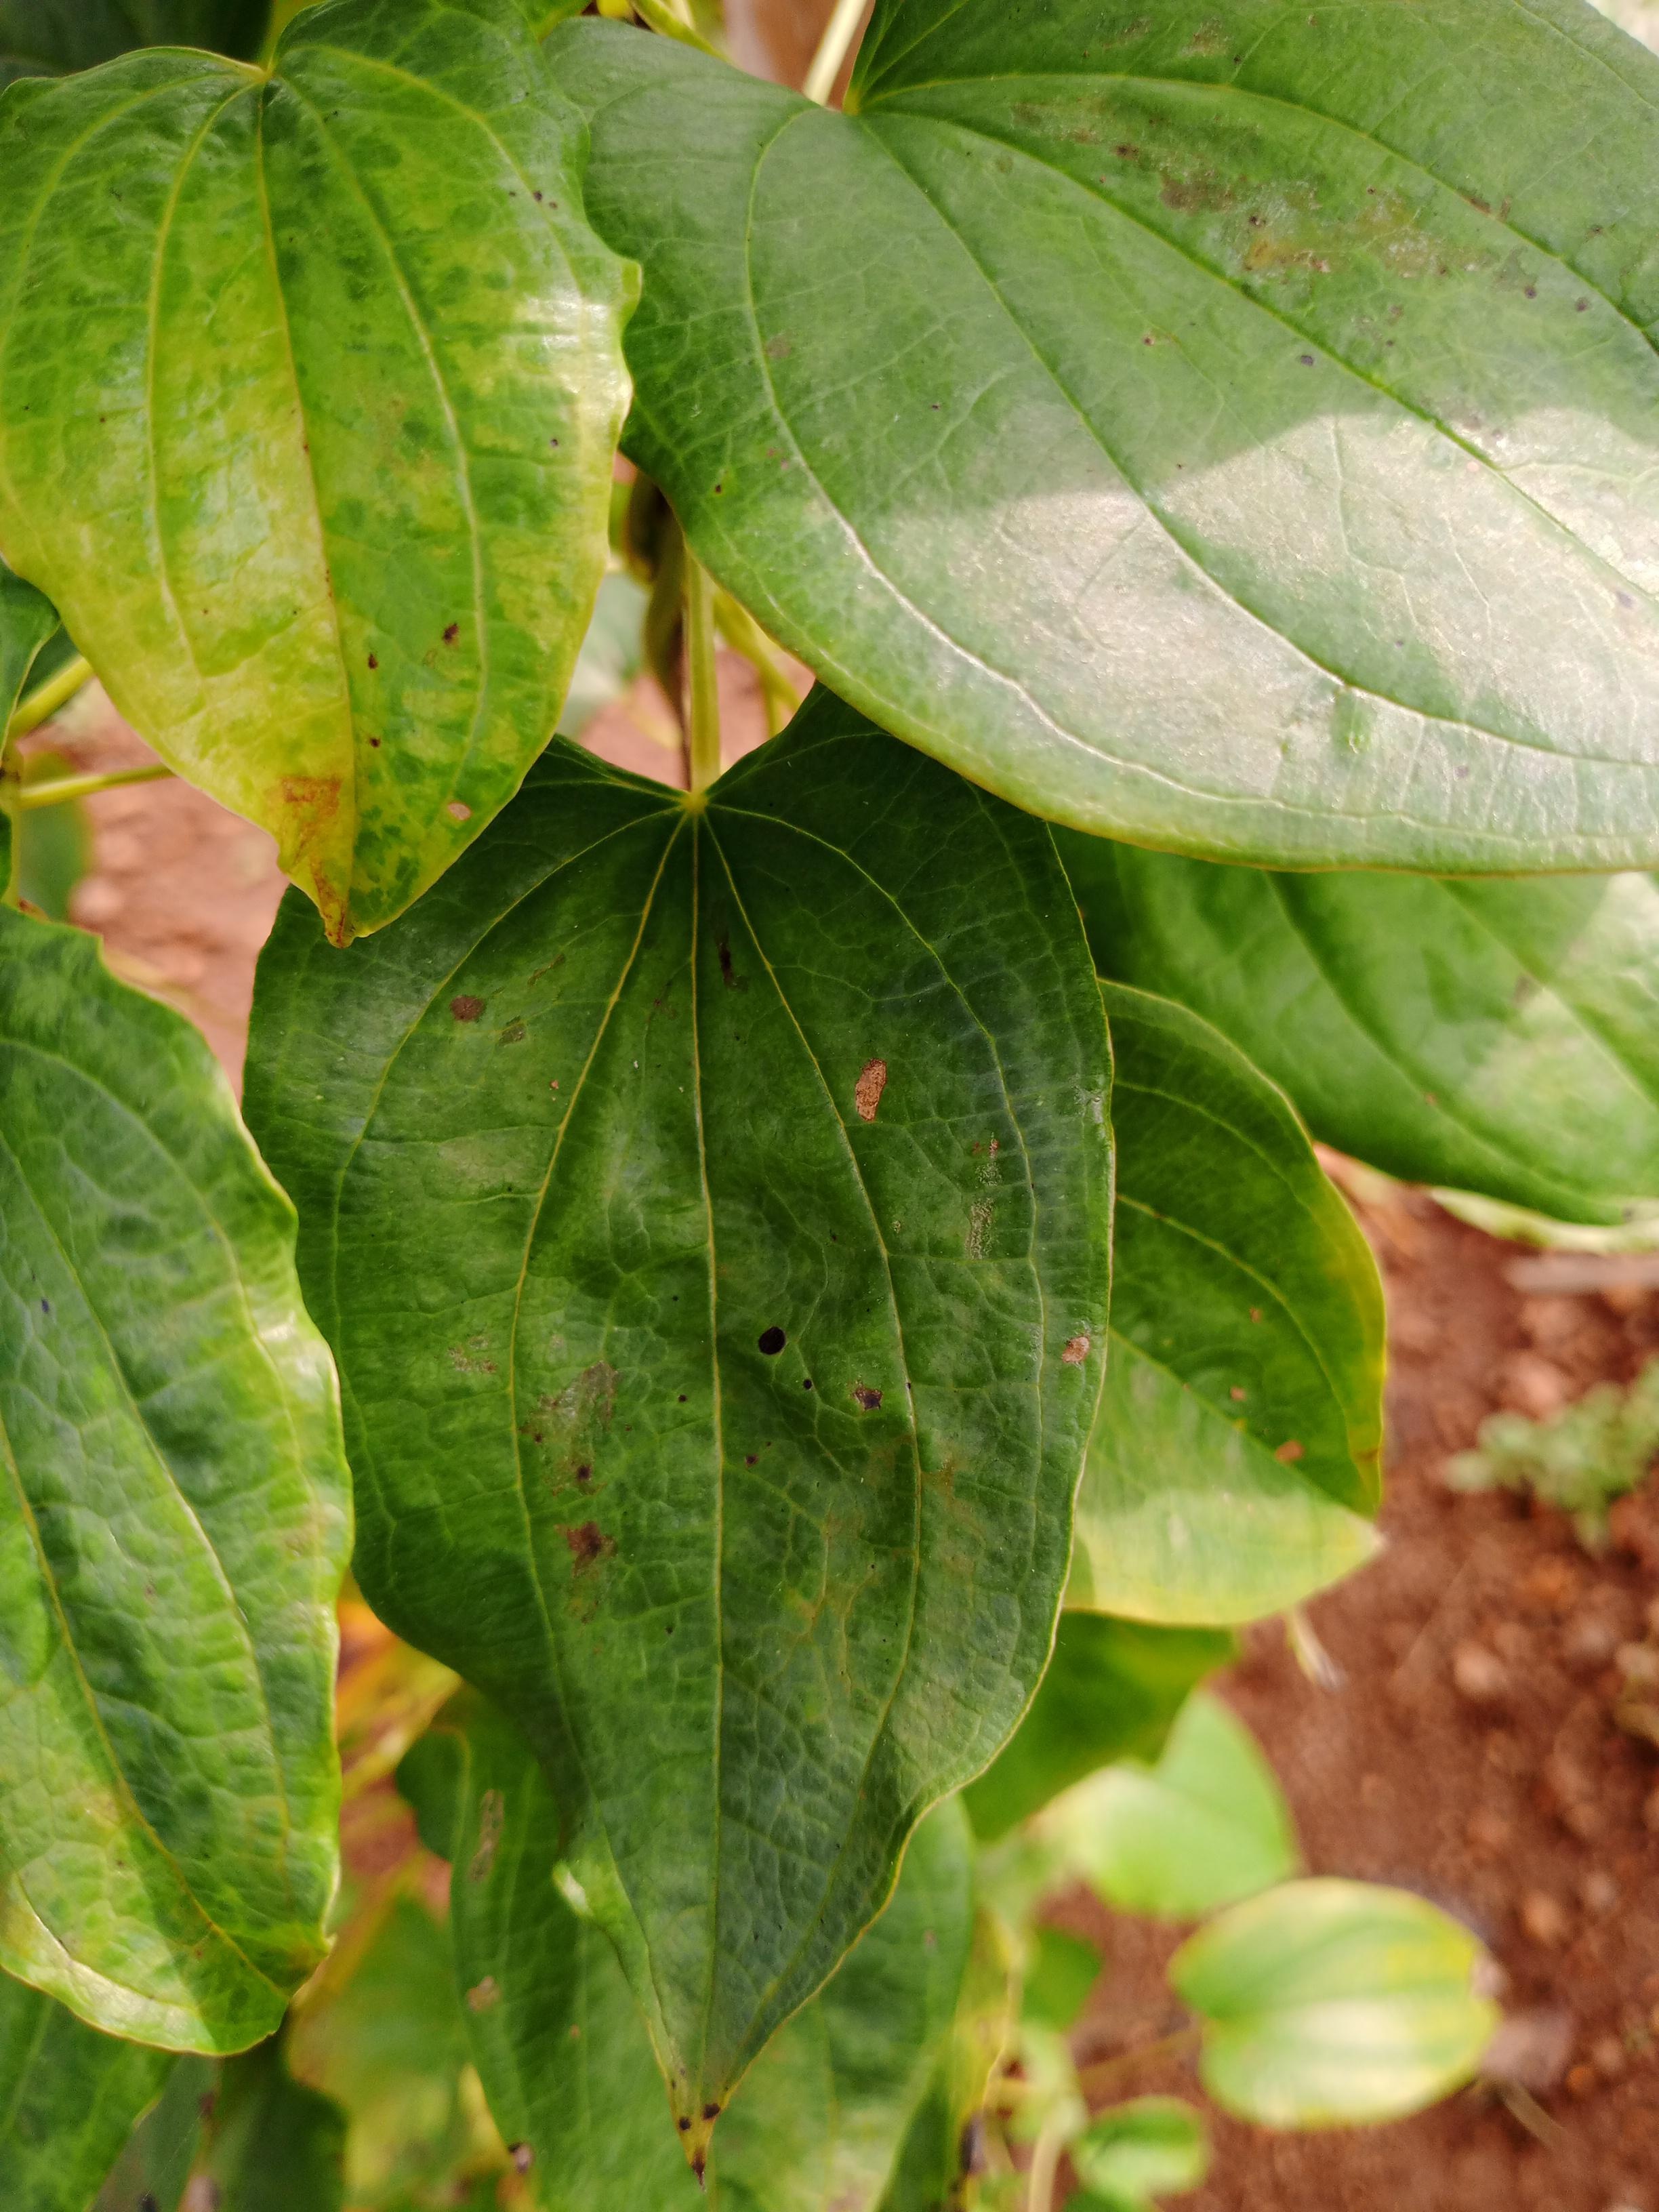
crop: yam
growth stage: vegetative
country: Nigeria
